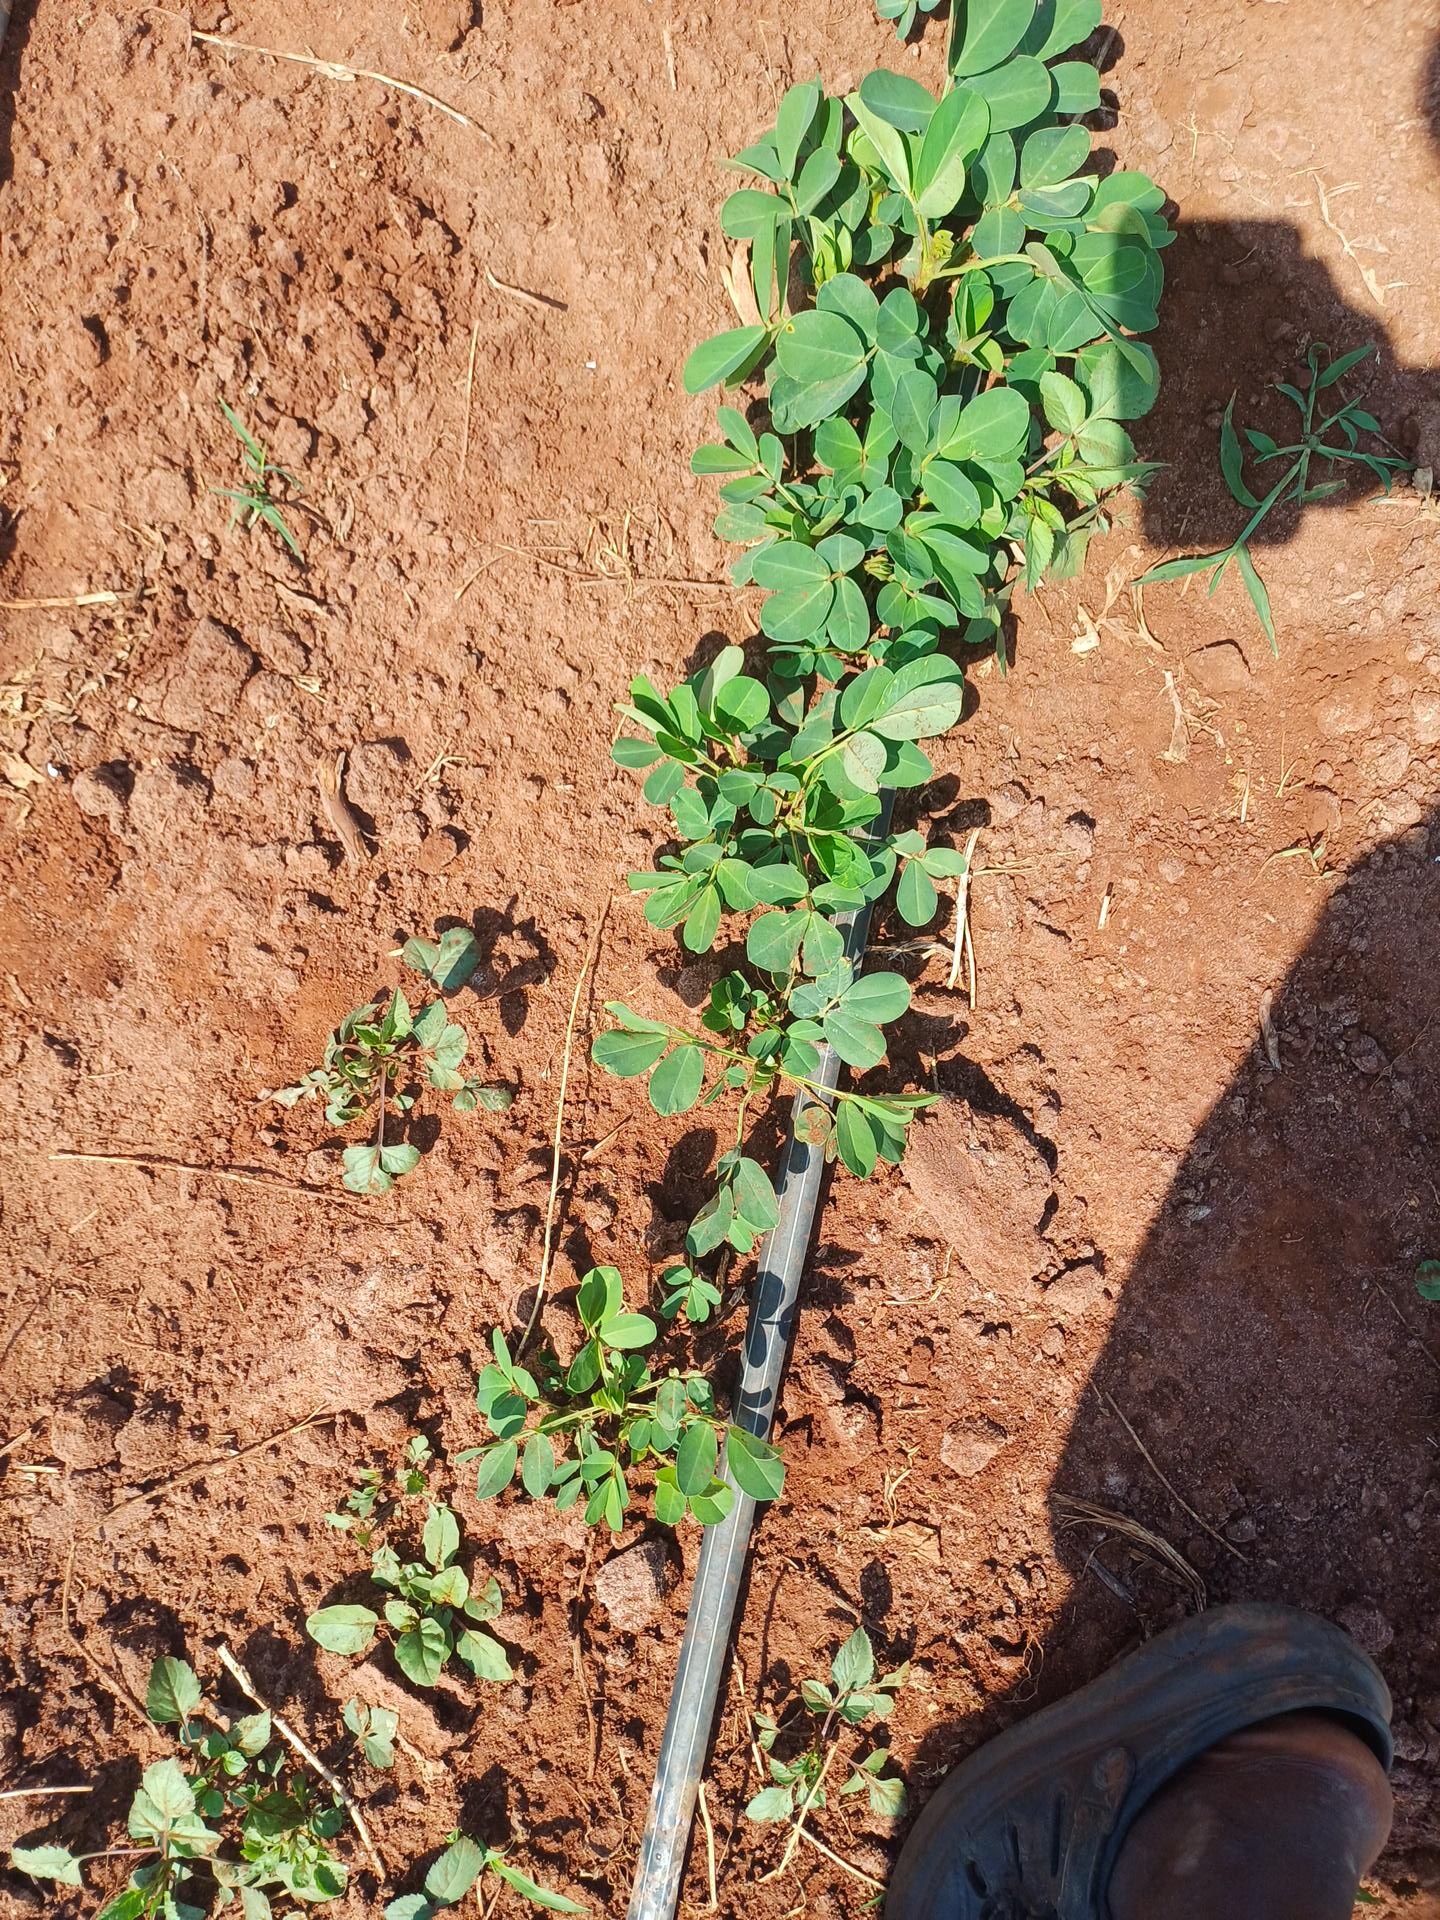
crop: groundnut
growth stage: vegetative
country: Kenya
